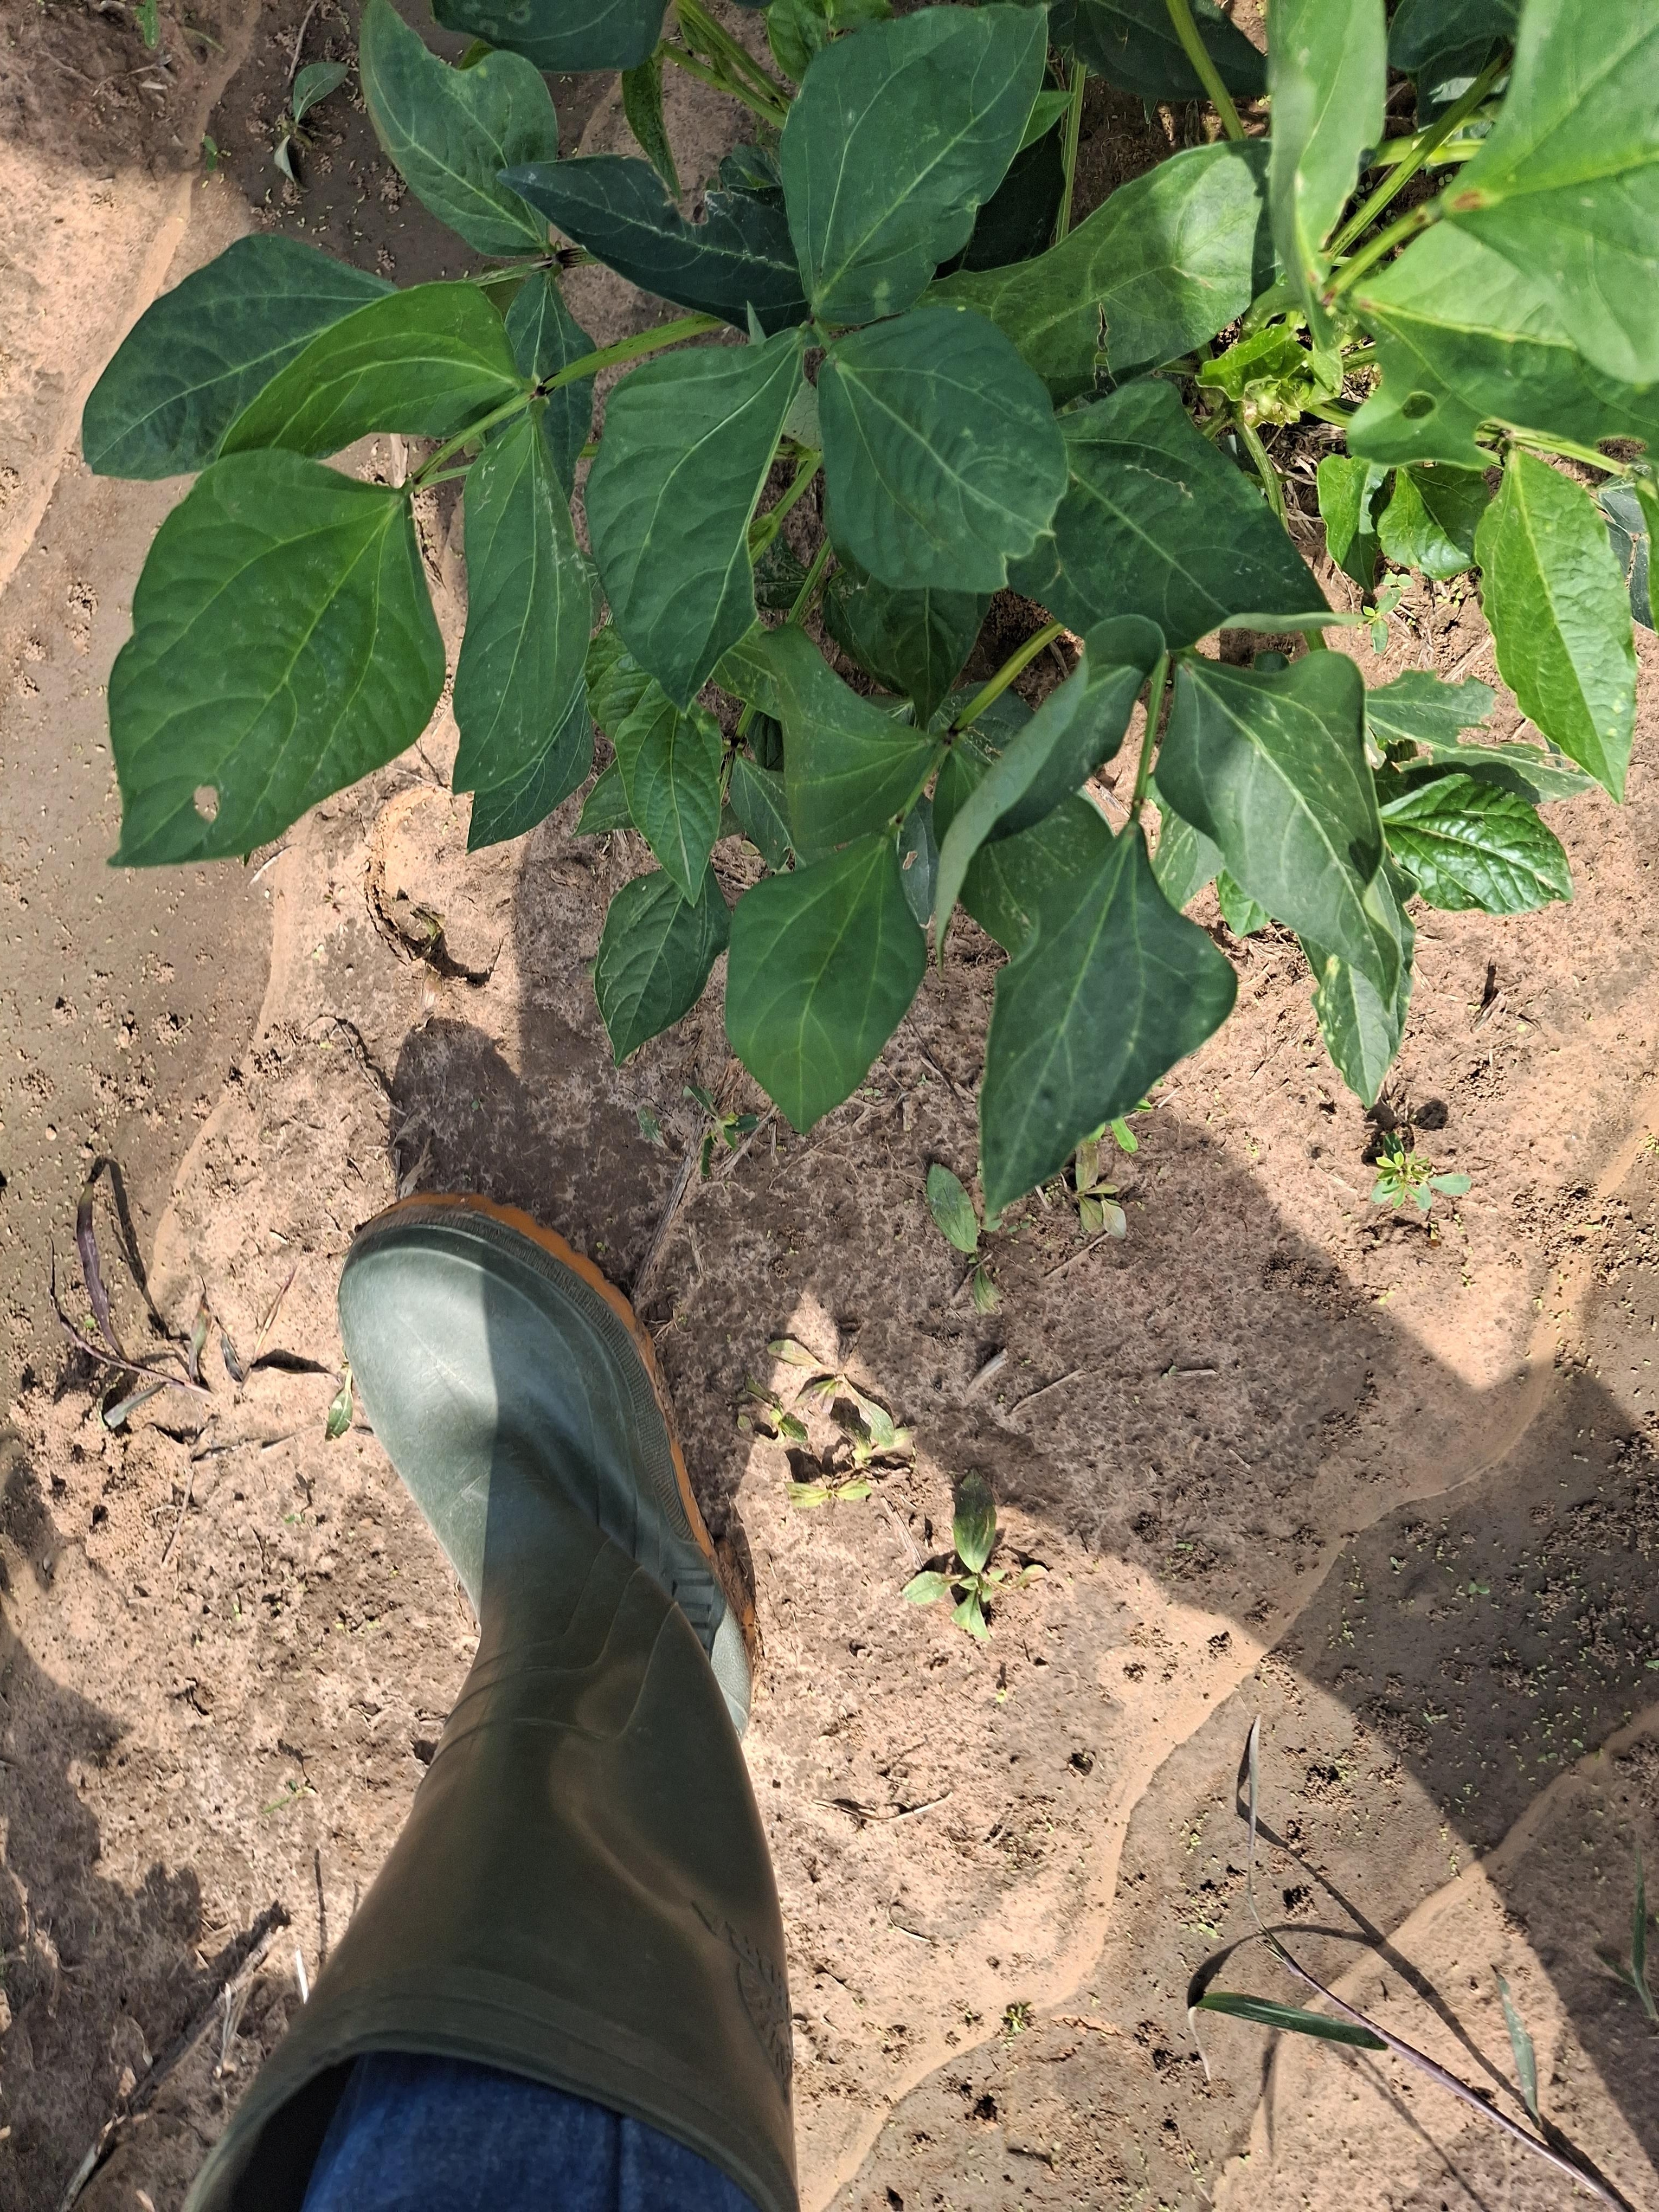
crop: cowpea
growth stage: vegetative
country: Nigeria
